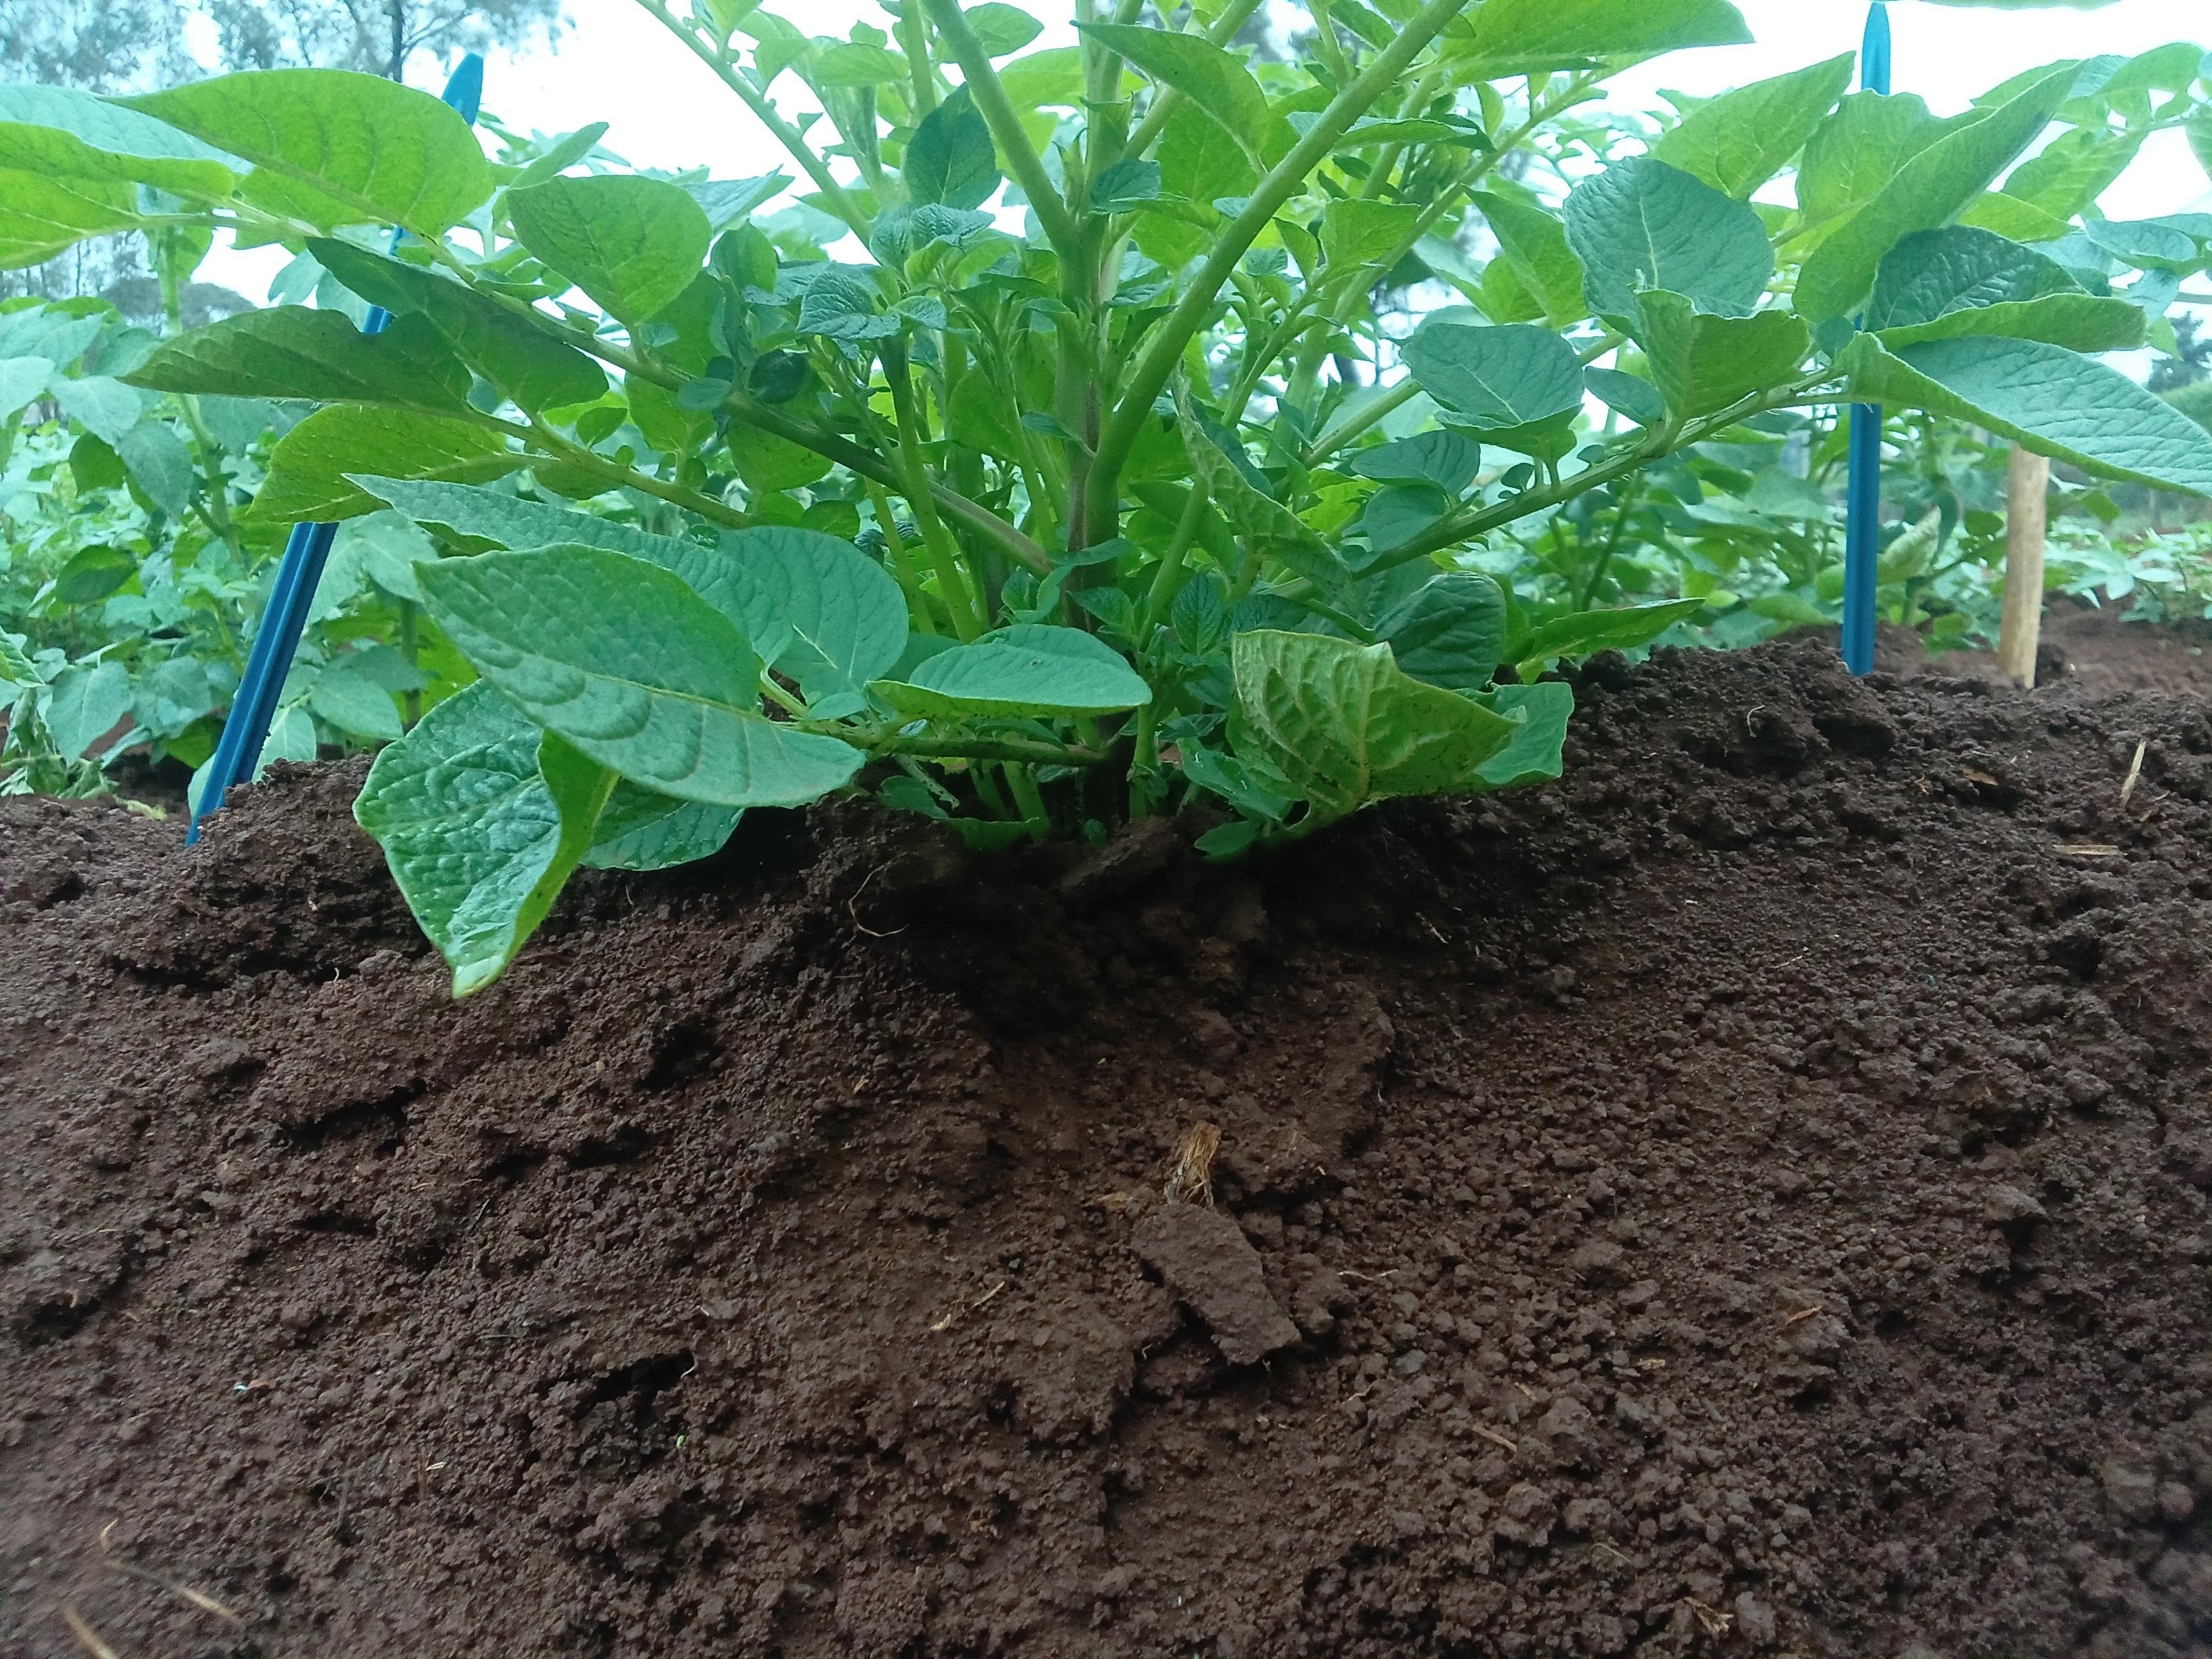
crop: potato
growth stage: vegetative
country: Kenya
